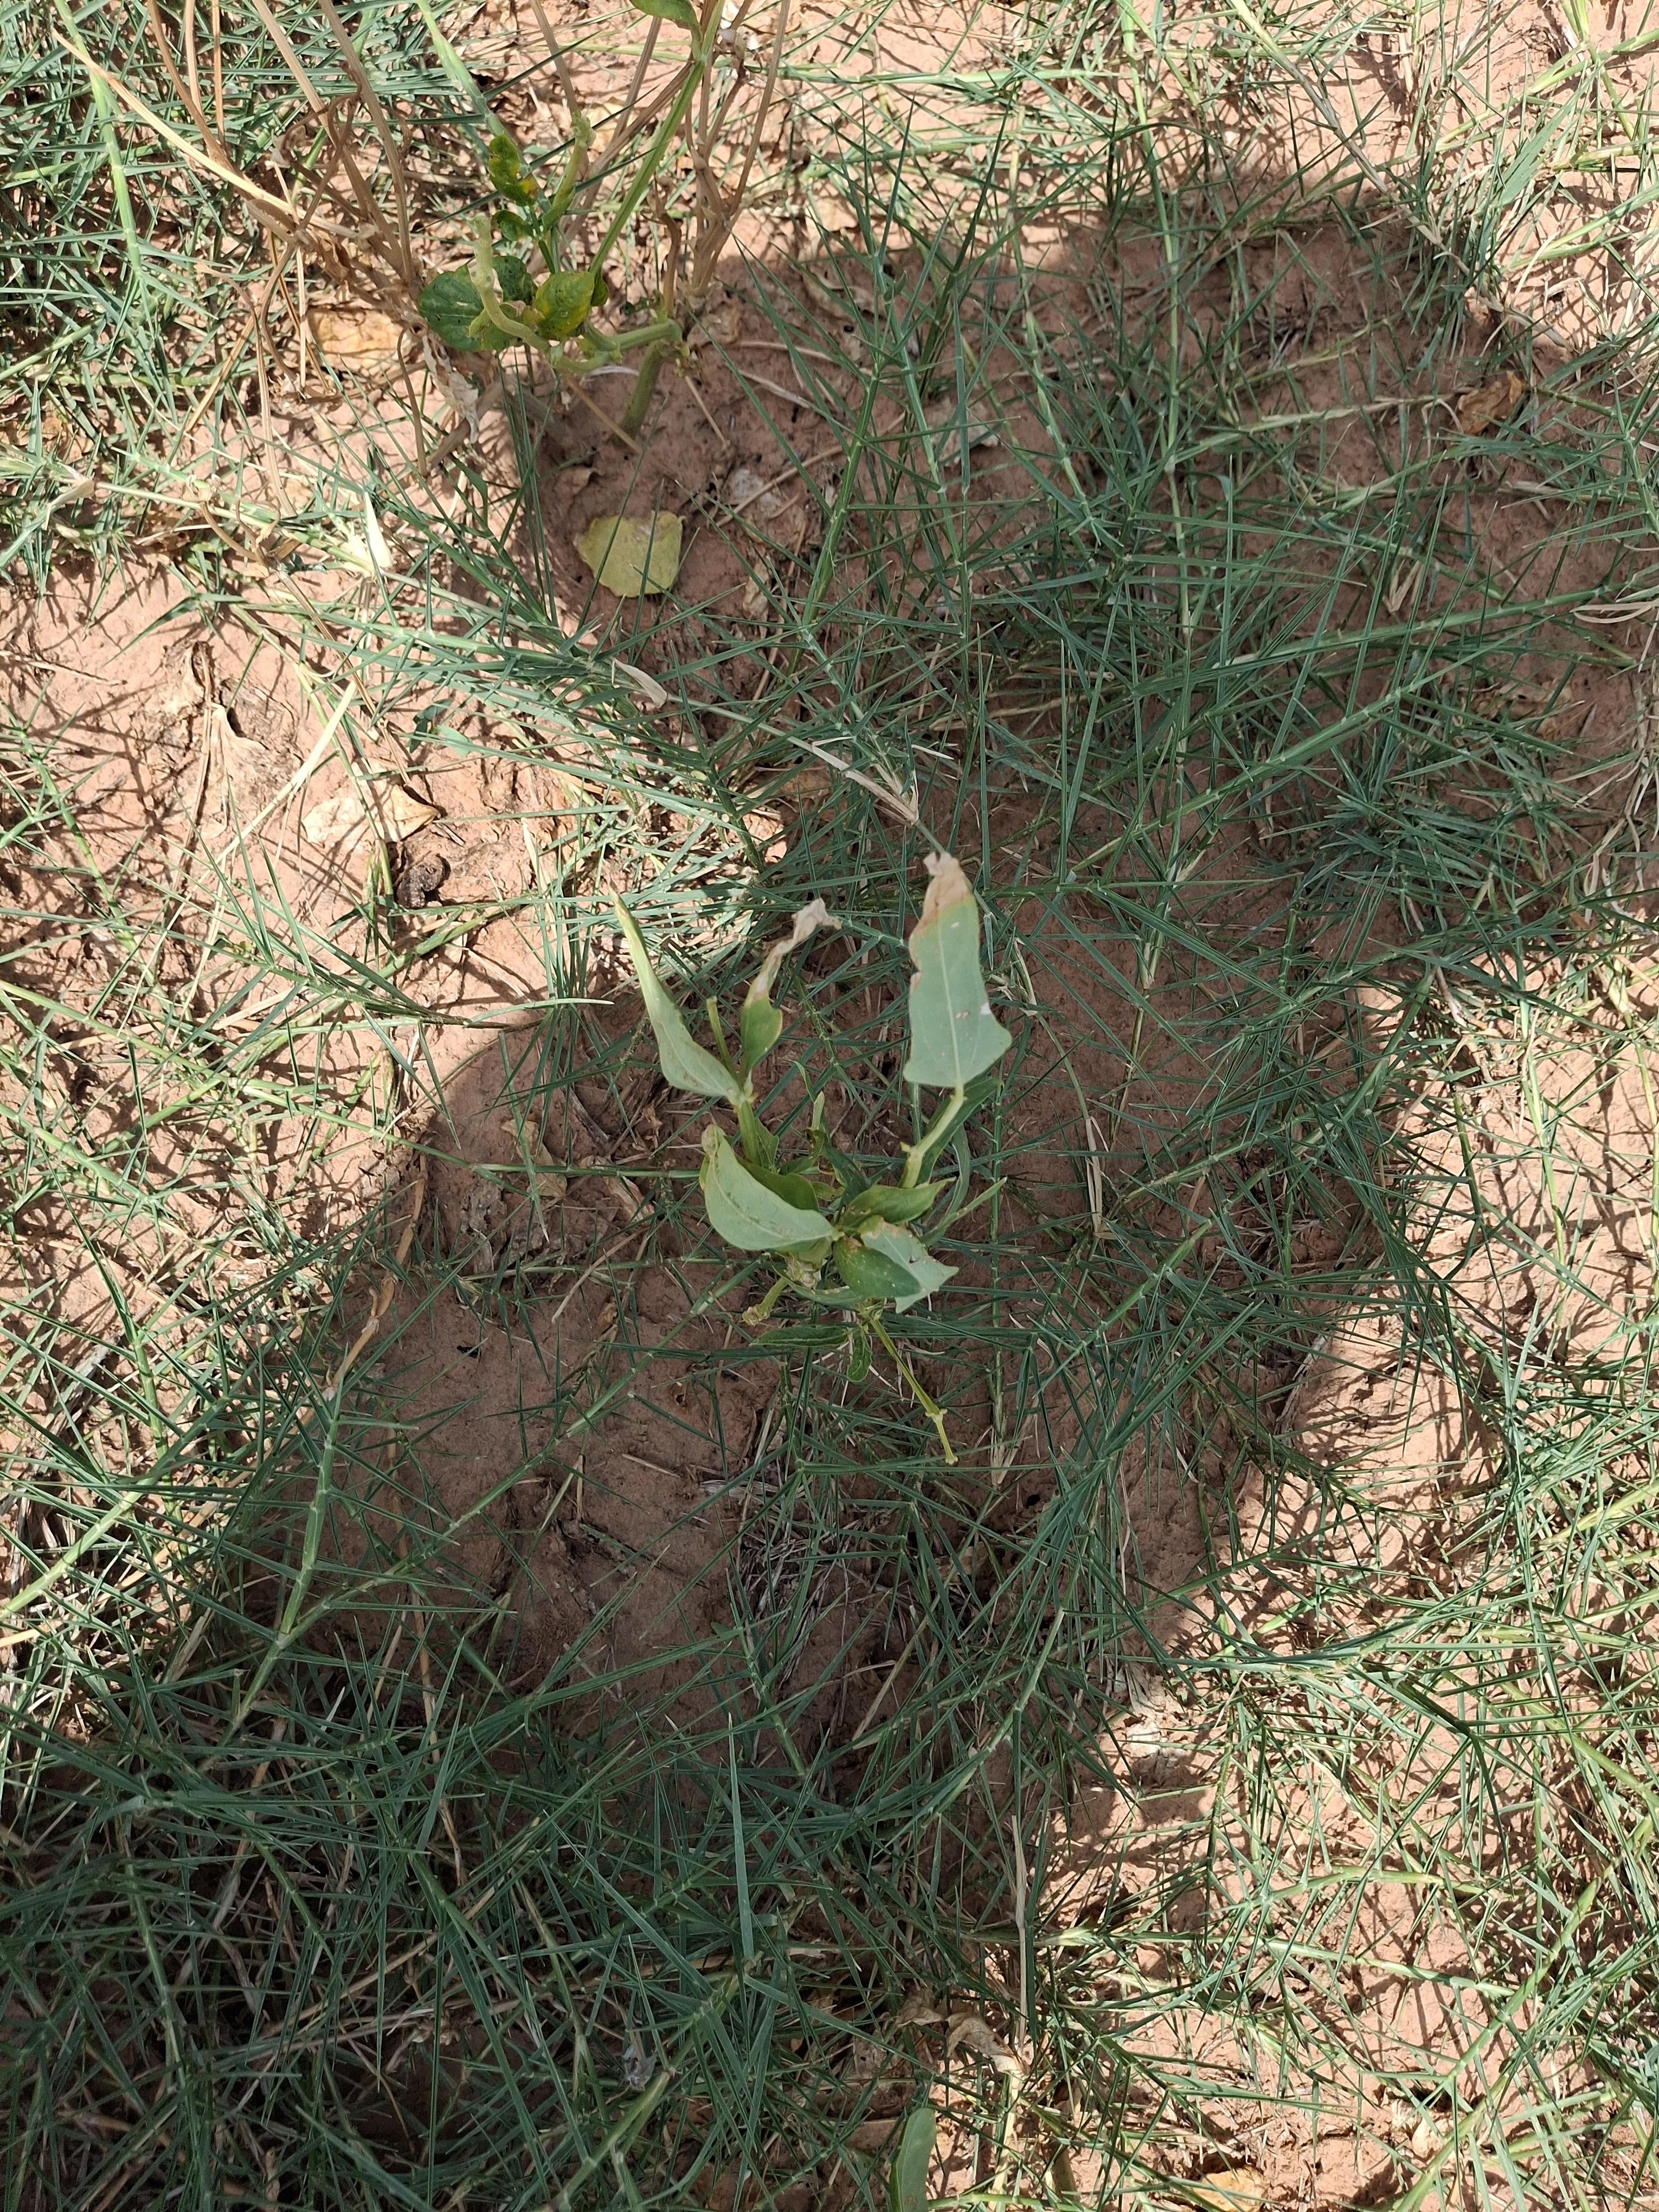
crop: cowpea
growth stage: harvest maturity
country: Nigeria
